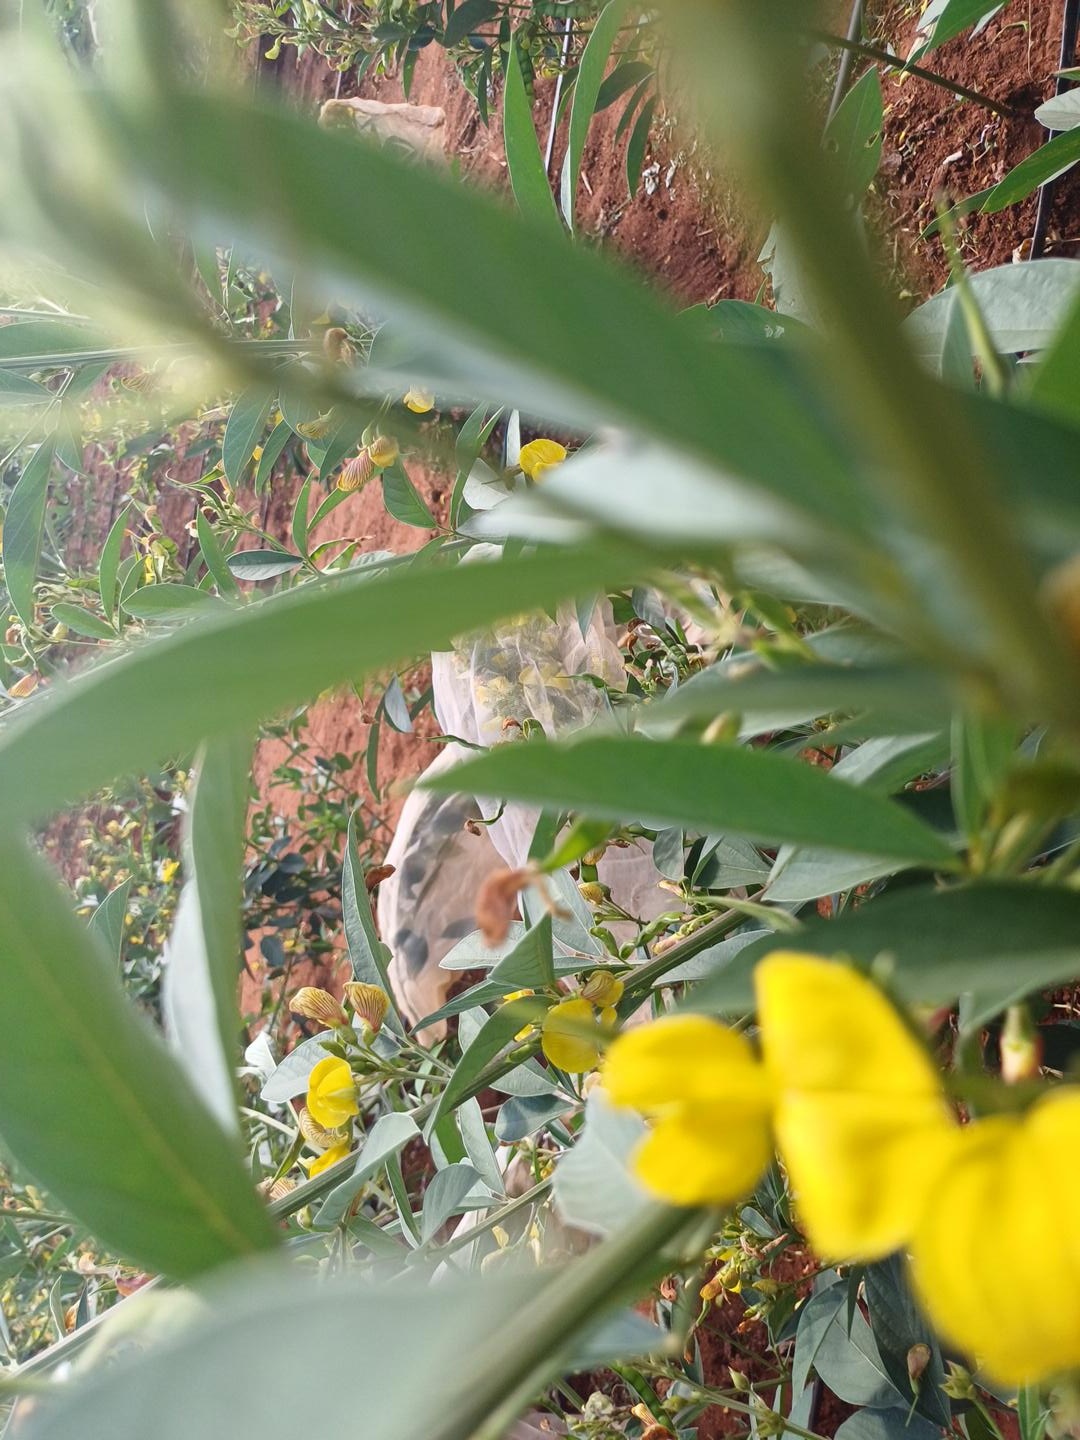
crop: pigeonpea
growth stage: development pod
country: Kenya
